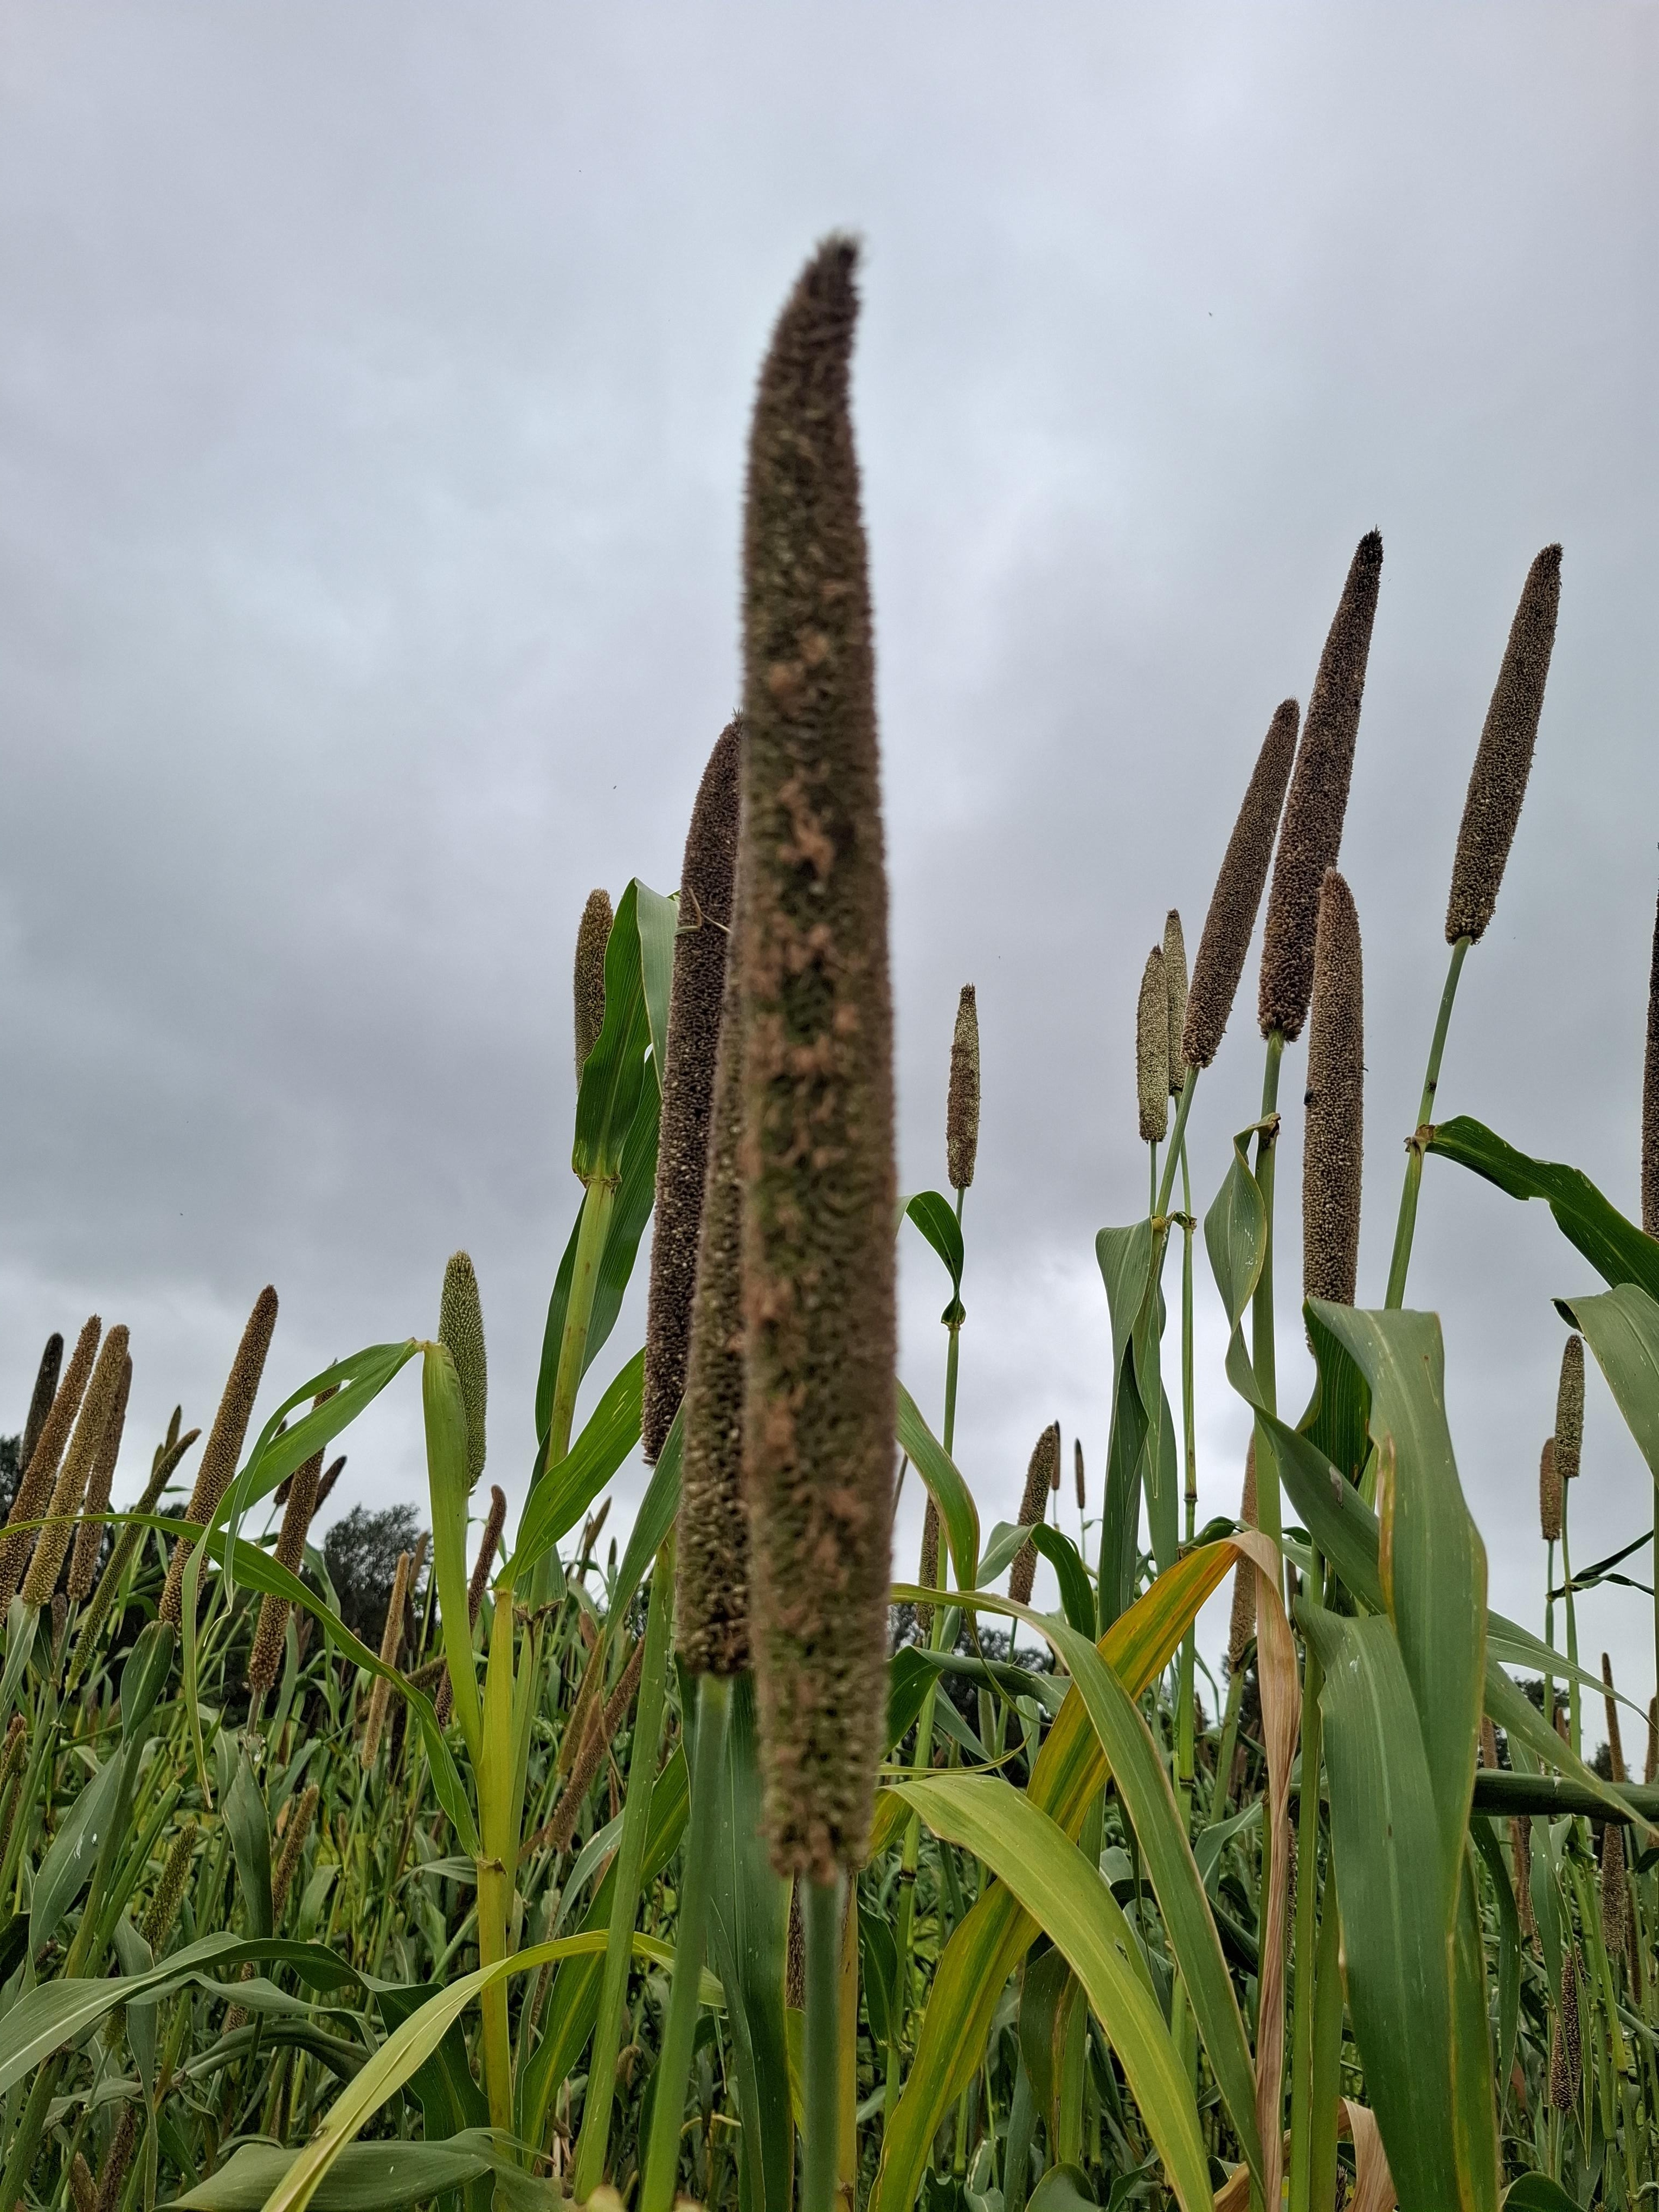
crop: sorghum
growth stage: harvest maturity
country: Tanzania
